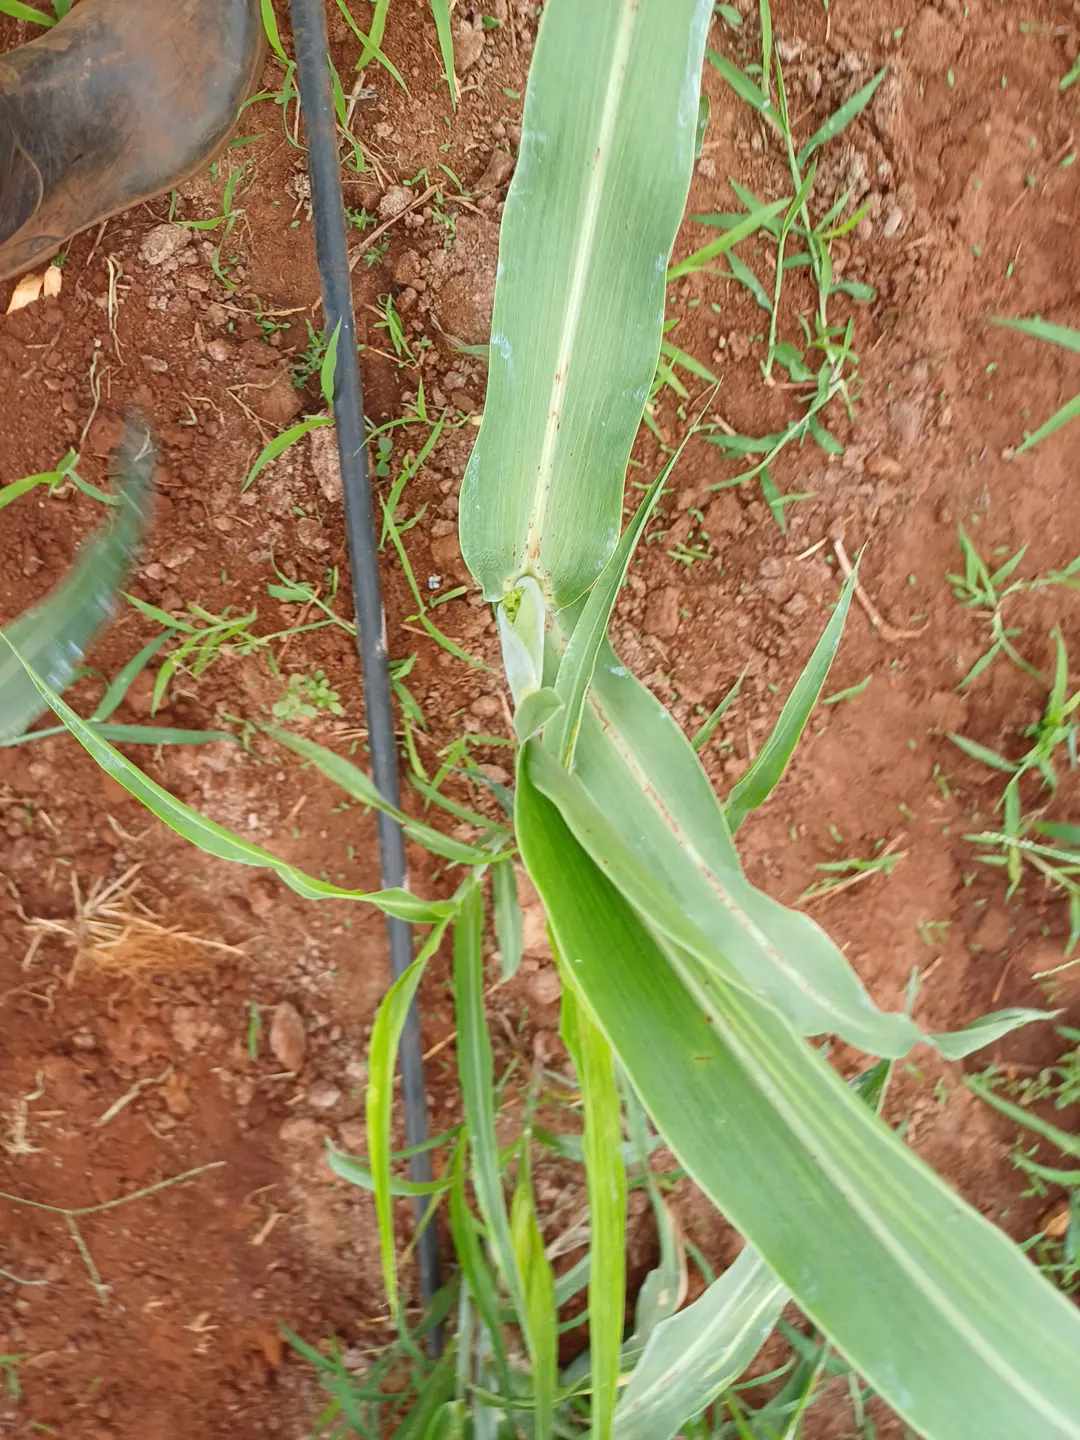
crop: sorghum
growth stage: filling grain
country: Kenya
